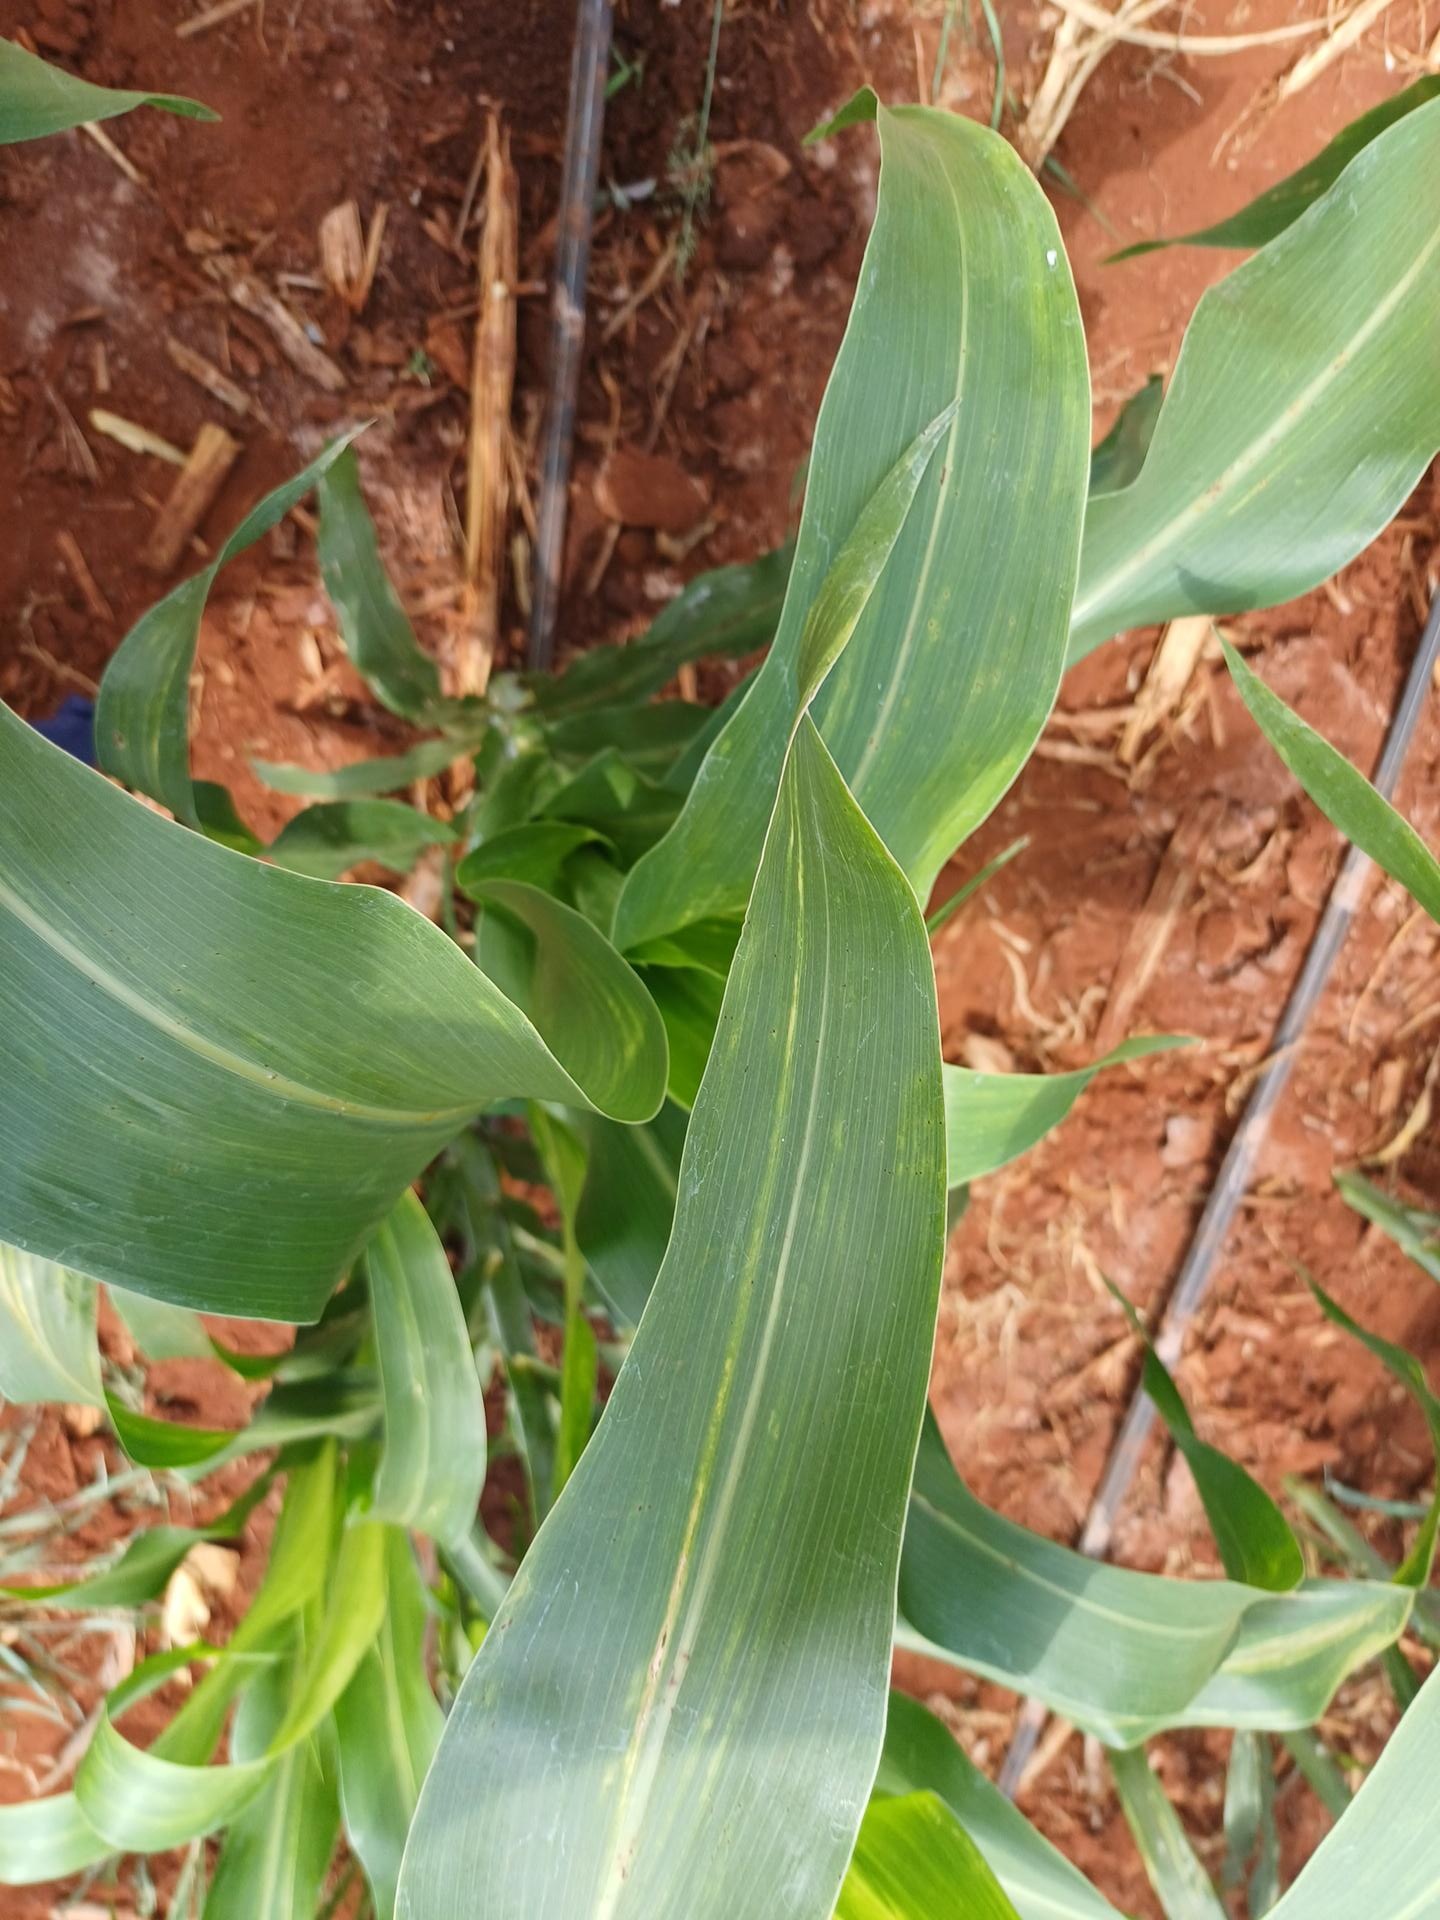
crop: sorghum
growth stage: vegetative
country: Kenya
